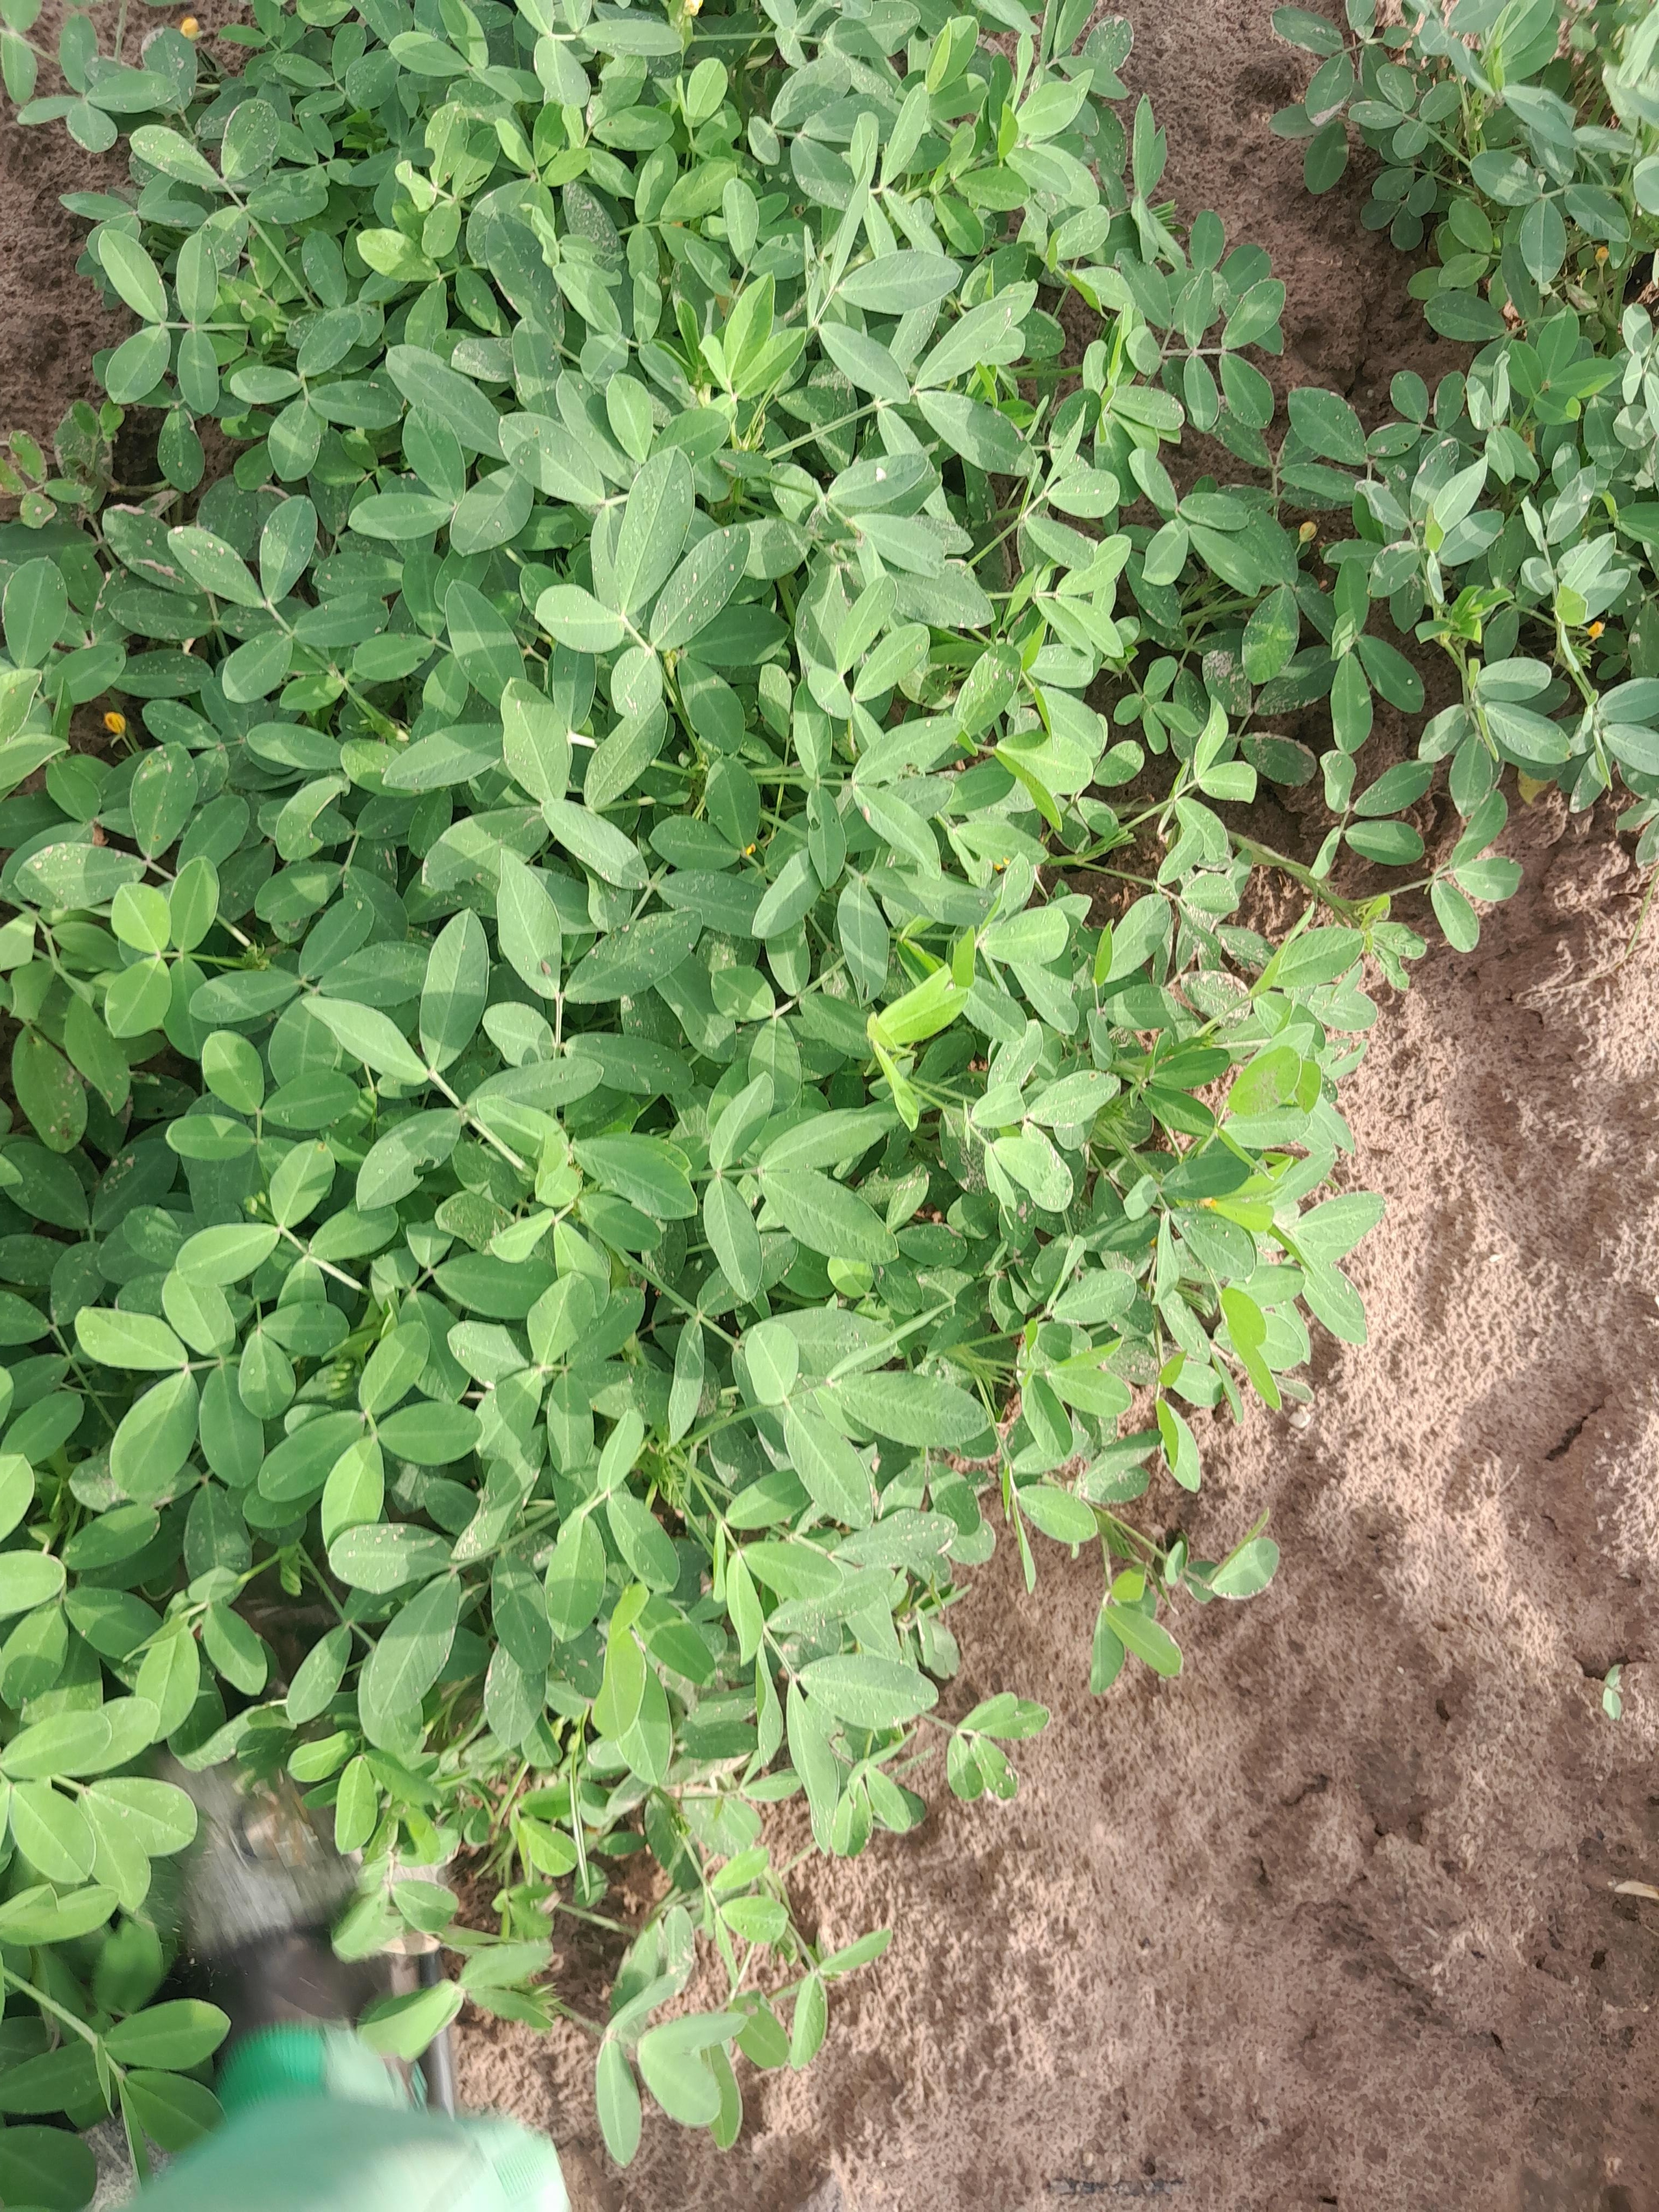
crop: groundnut
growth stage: flowering
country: Senegal
